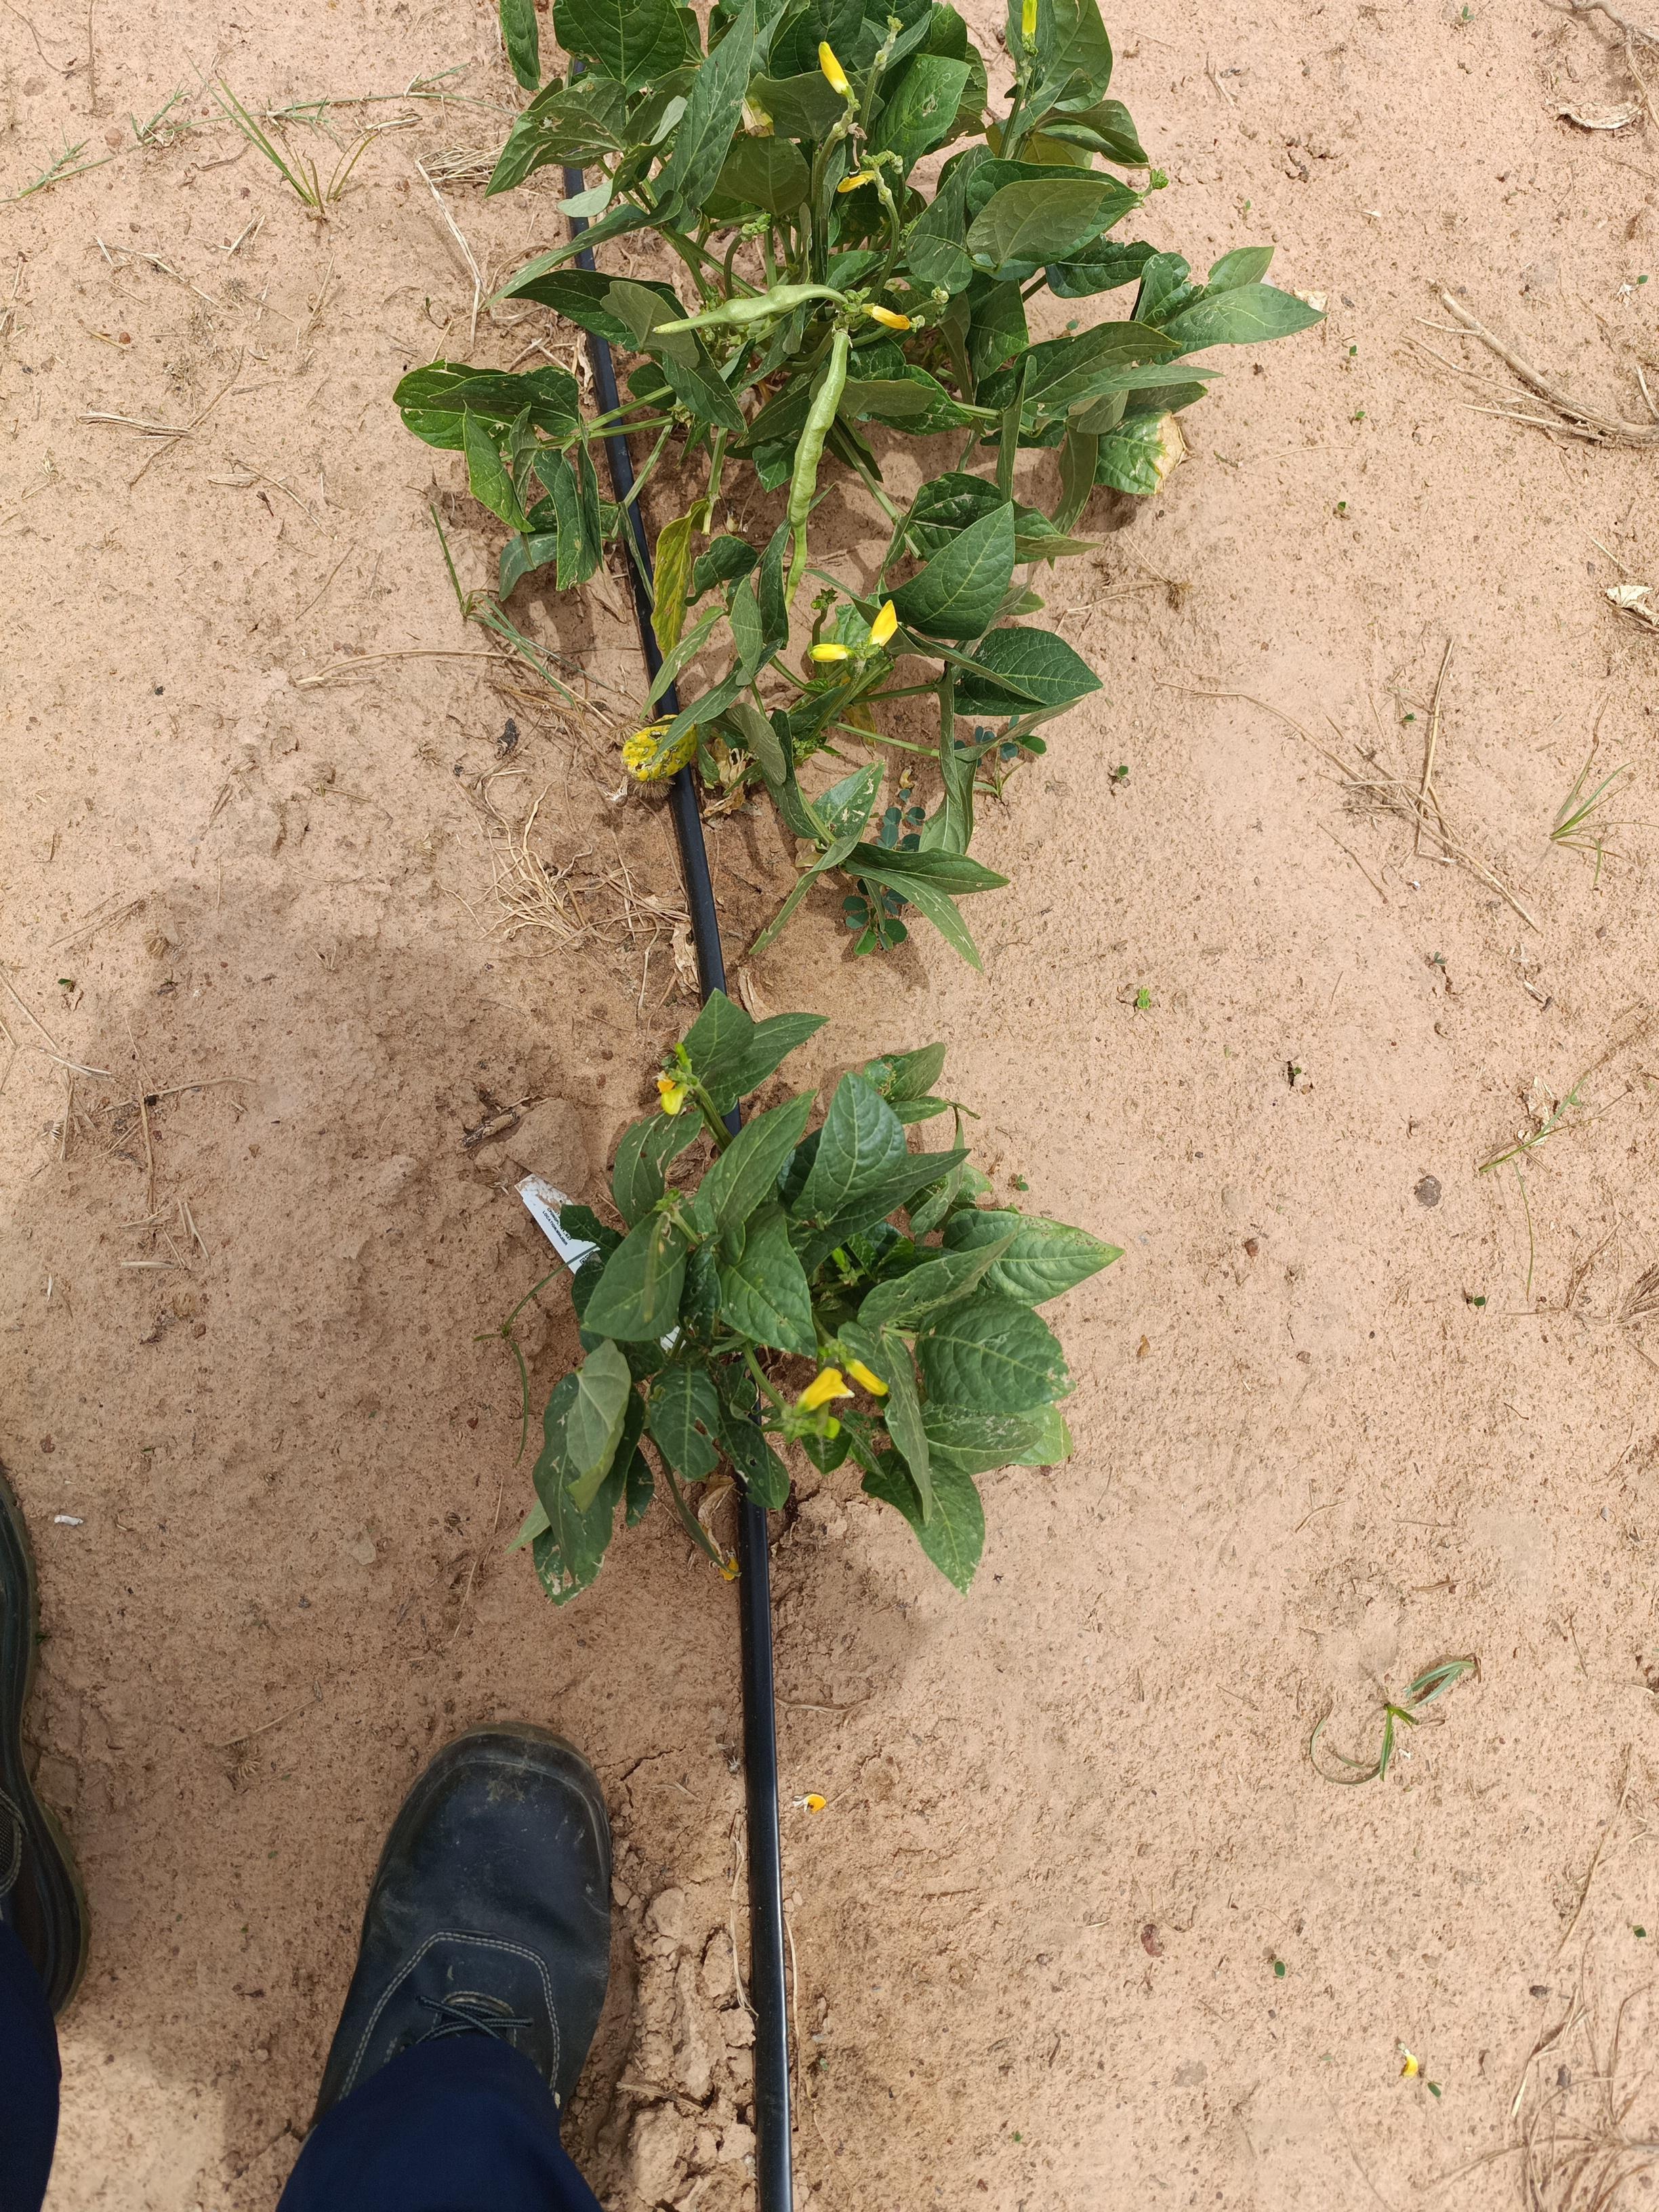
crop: cowpea
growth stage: flowering
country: Nigeria
